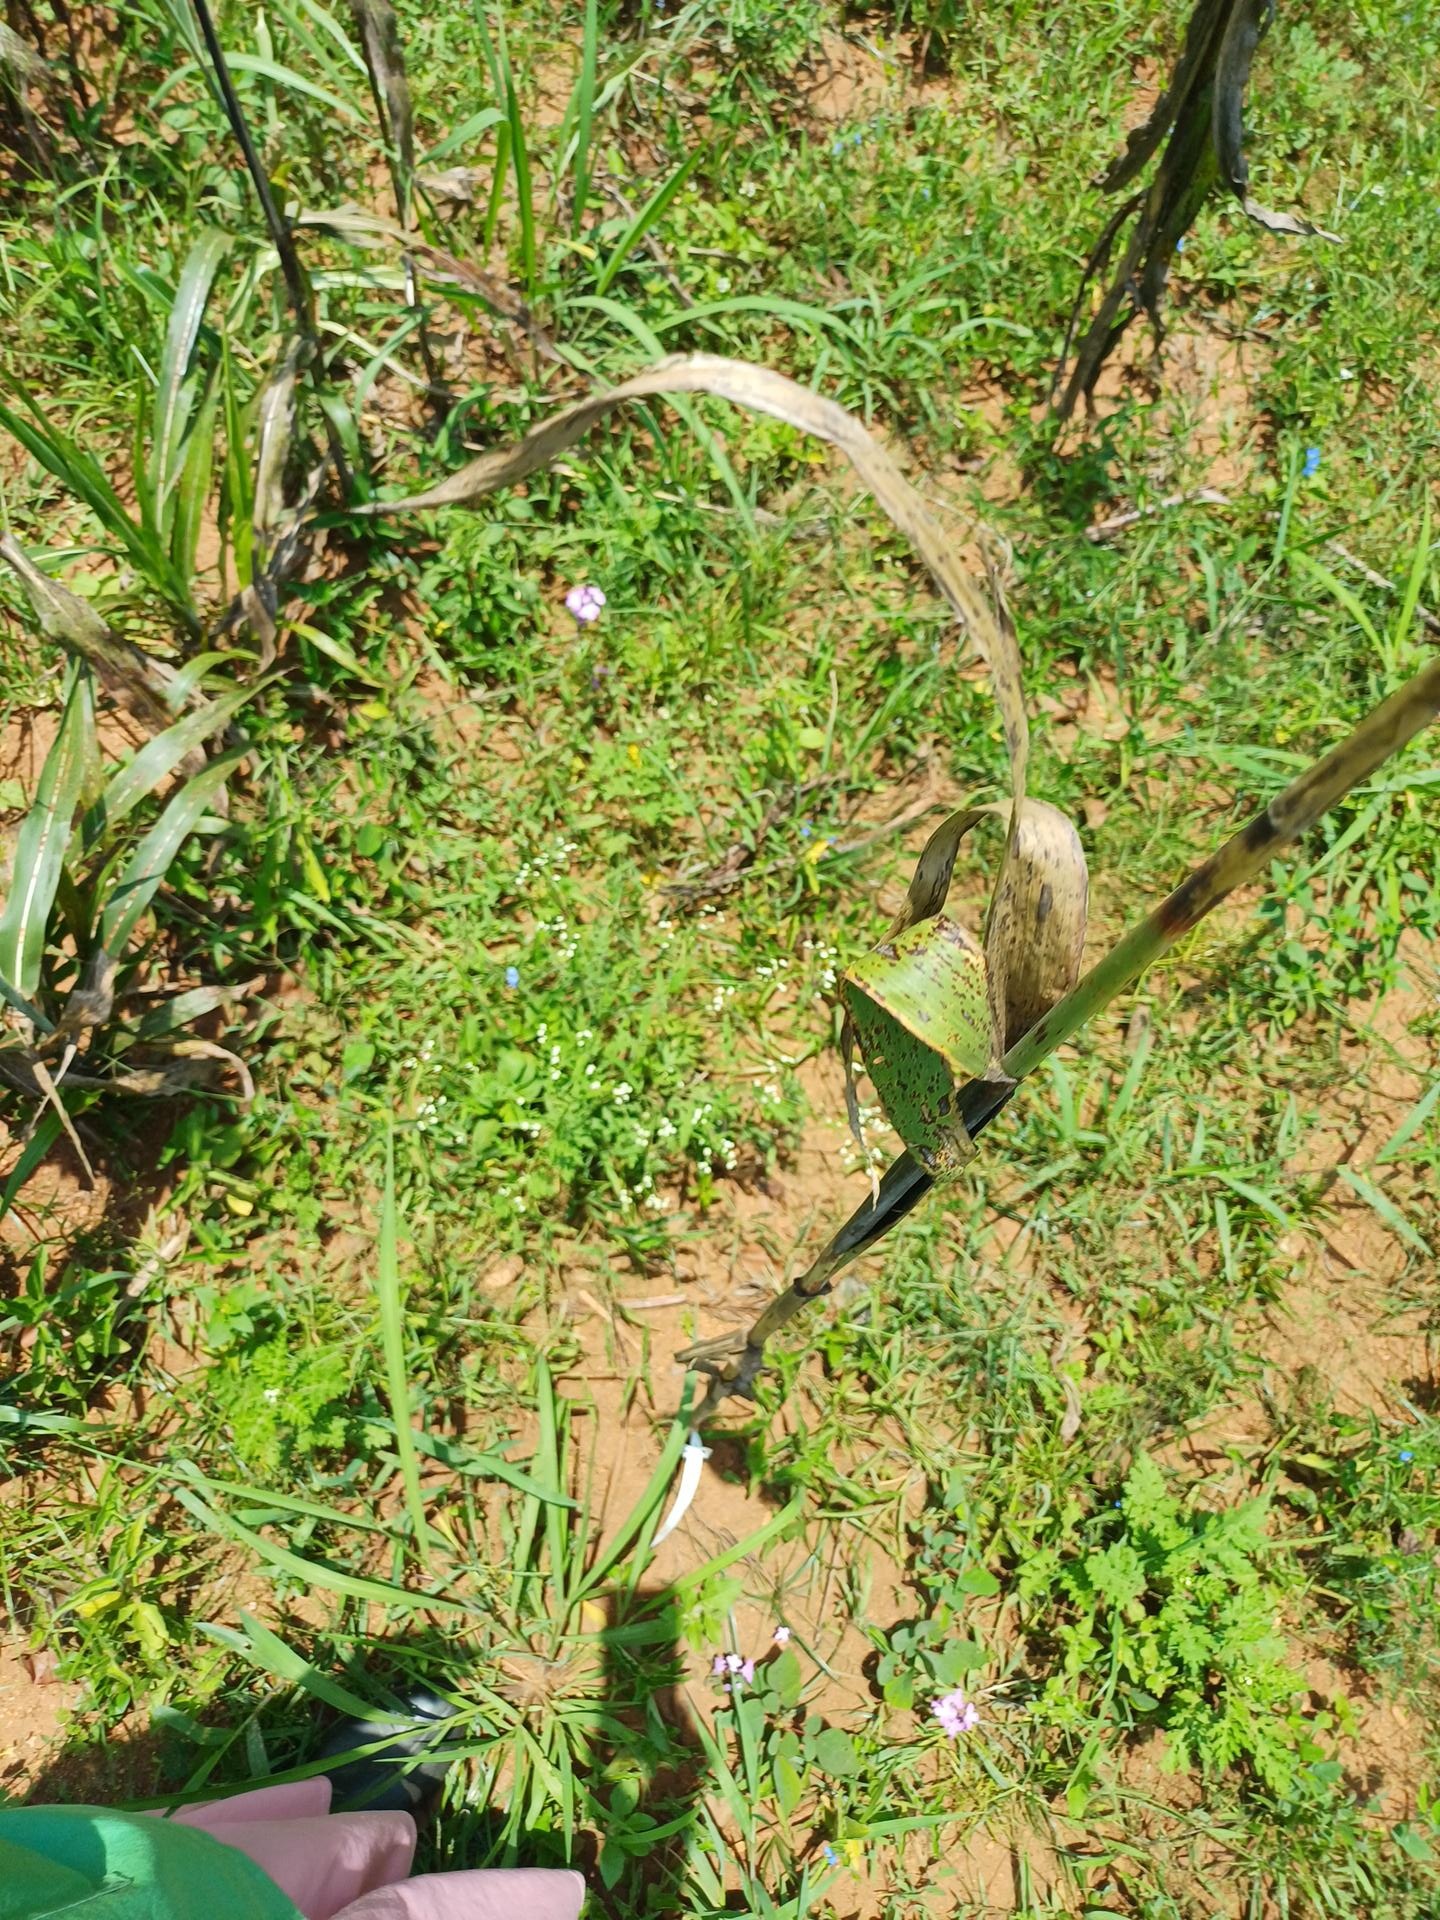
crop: sorghum
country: Kenya
